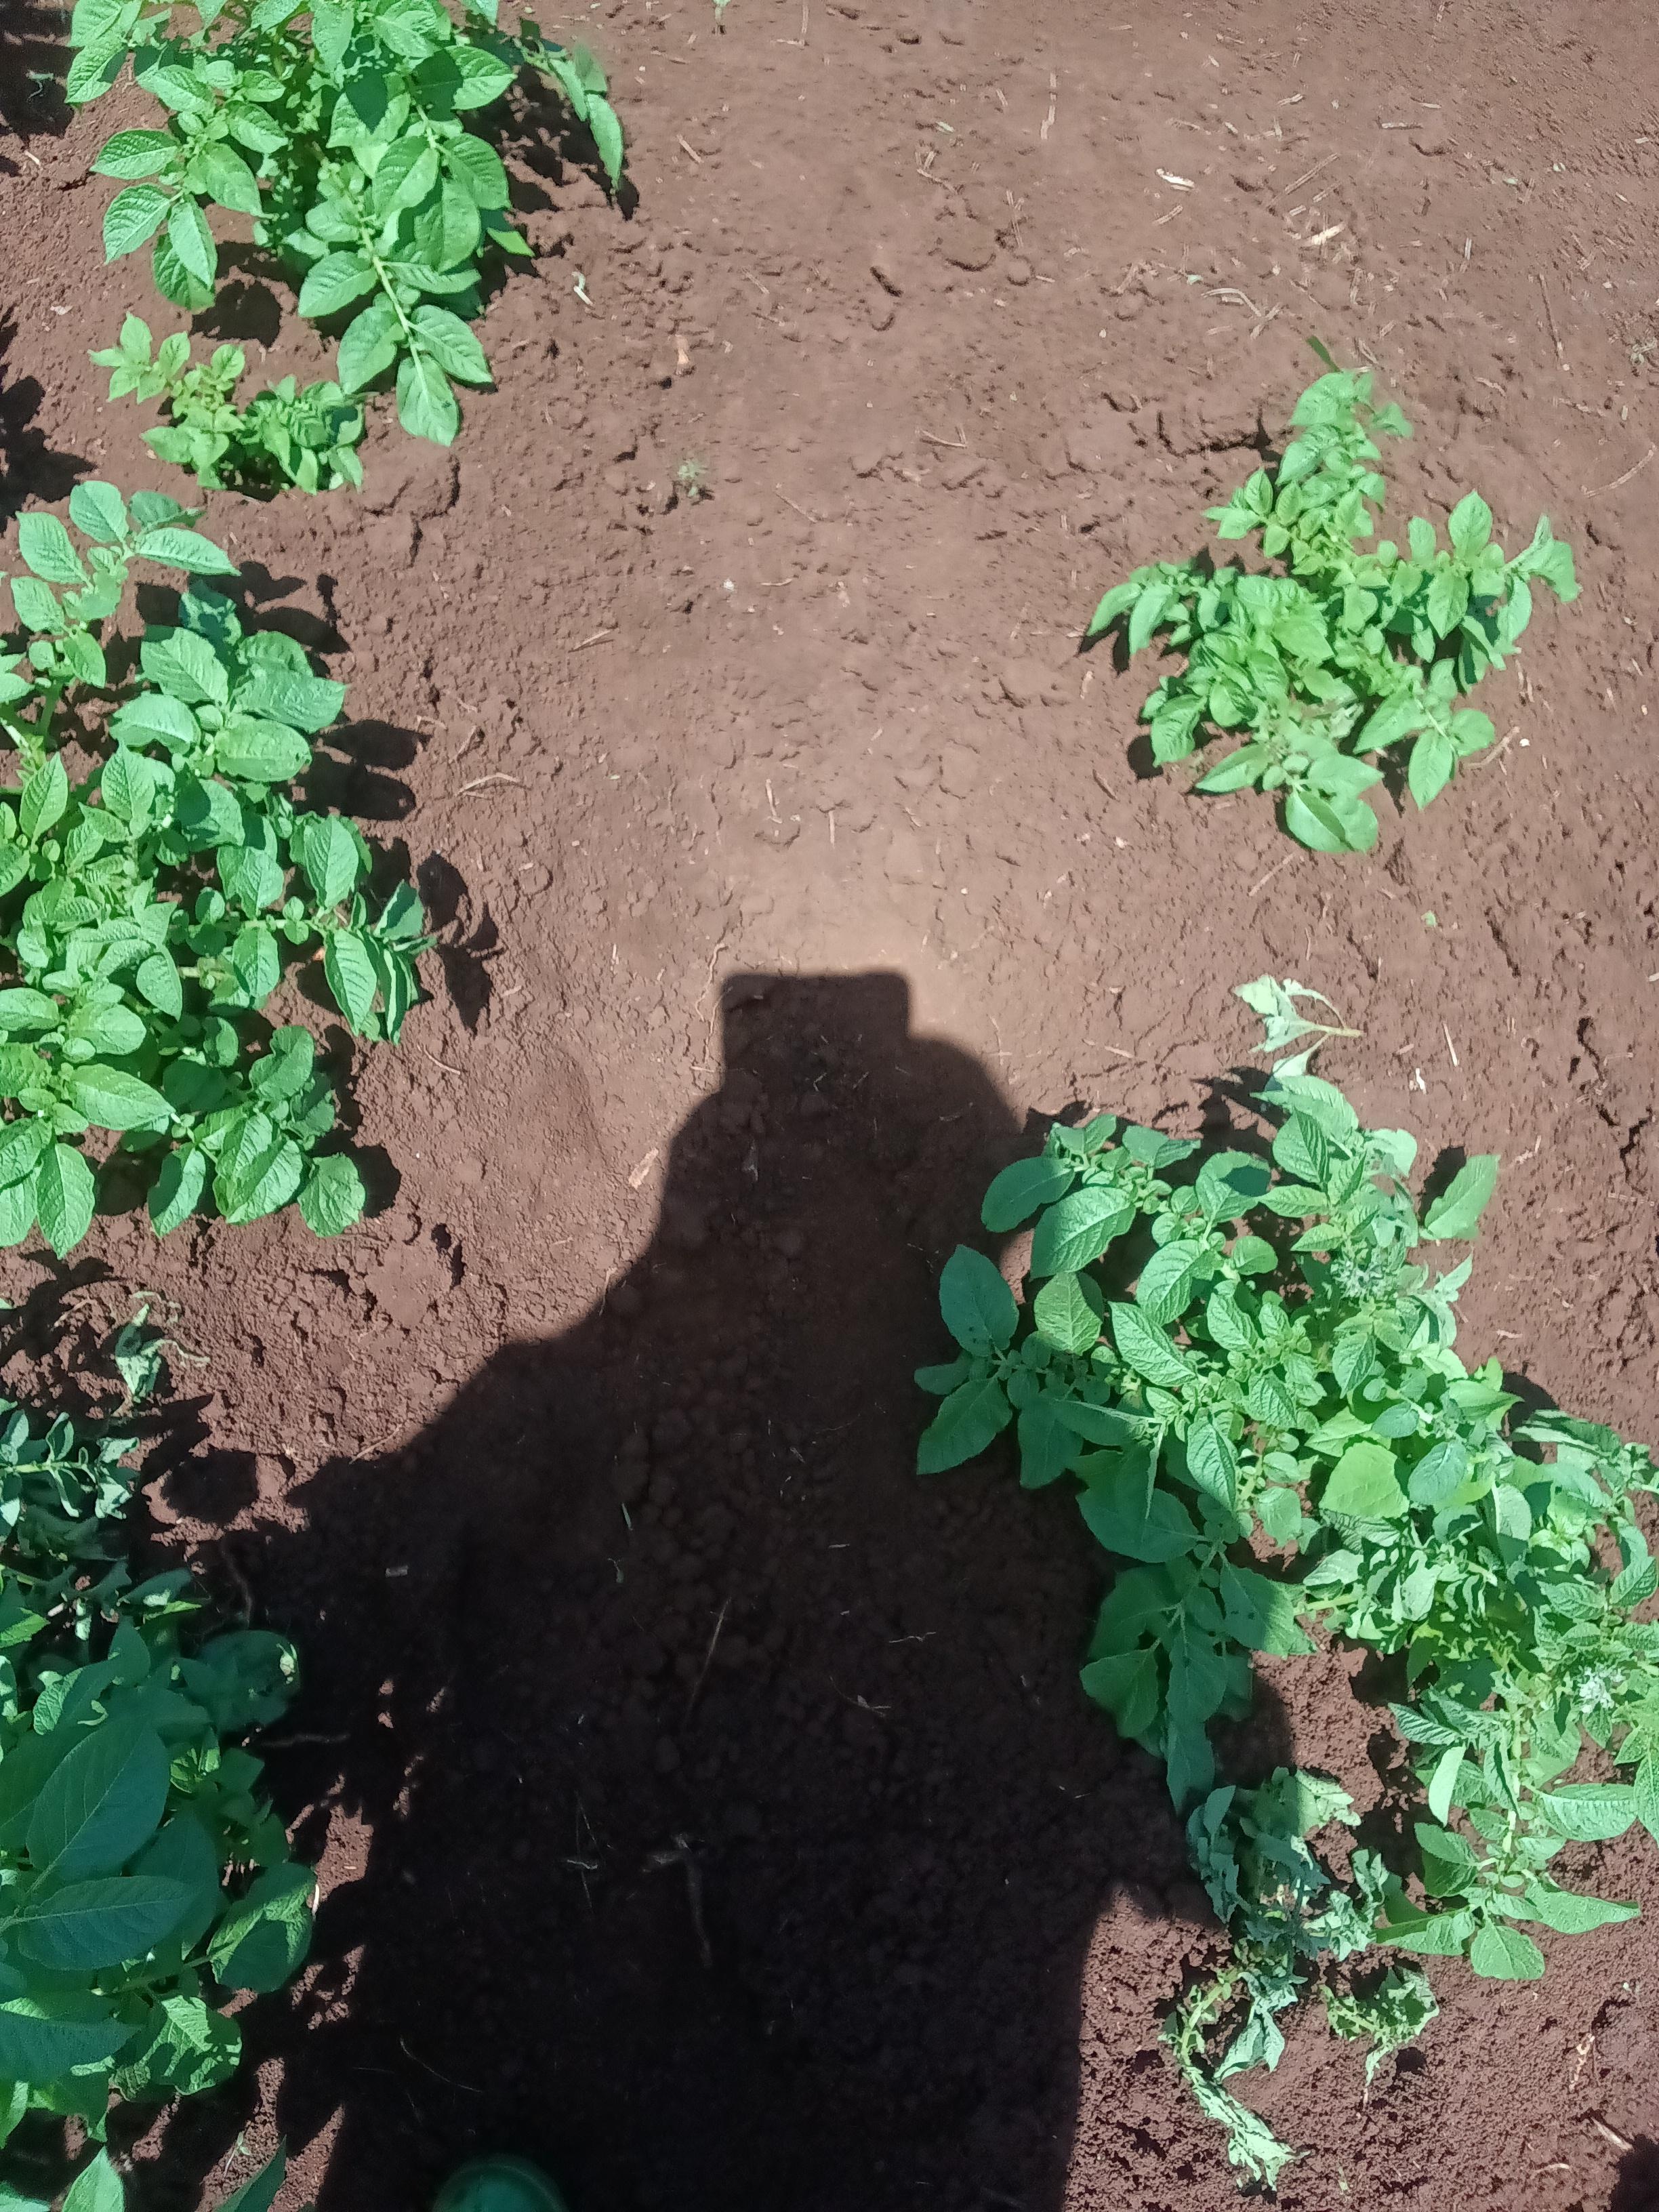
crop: potato
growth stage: vegetative
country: Kenya
